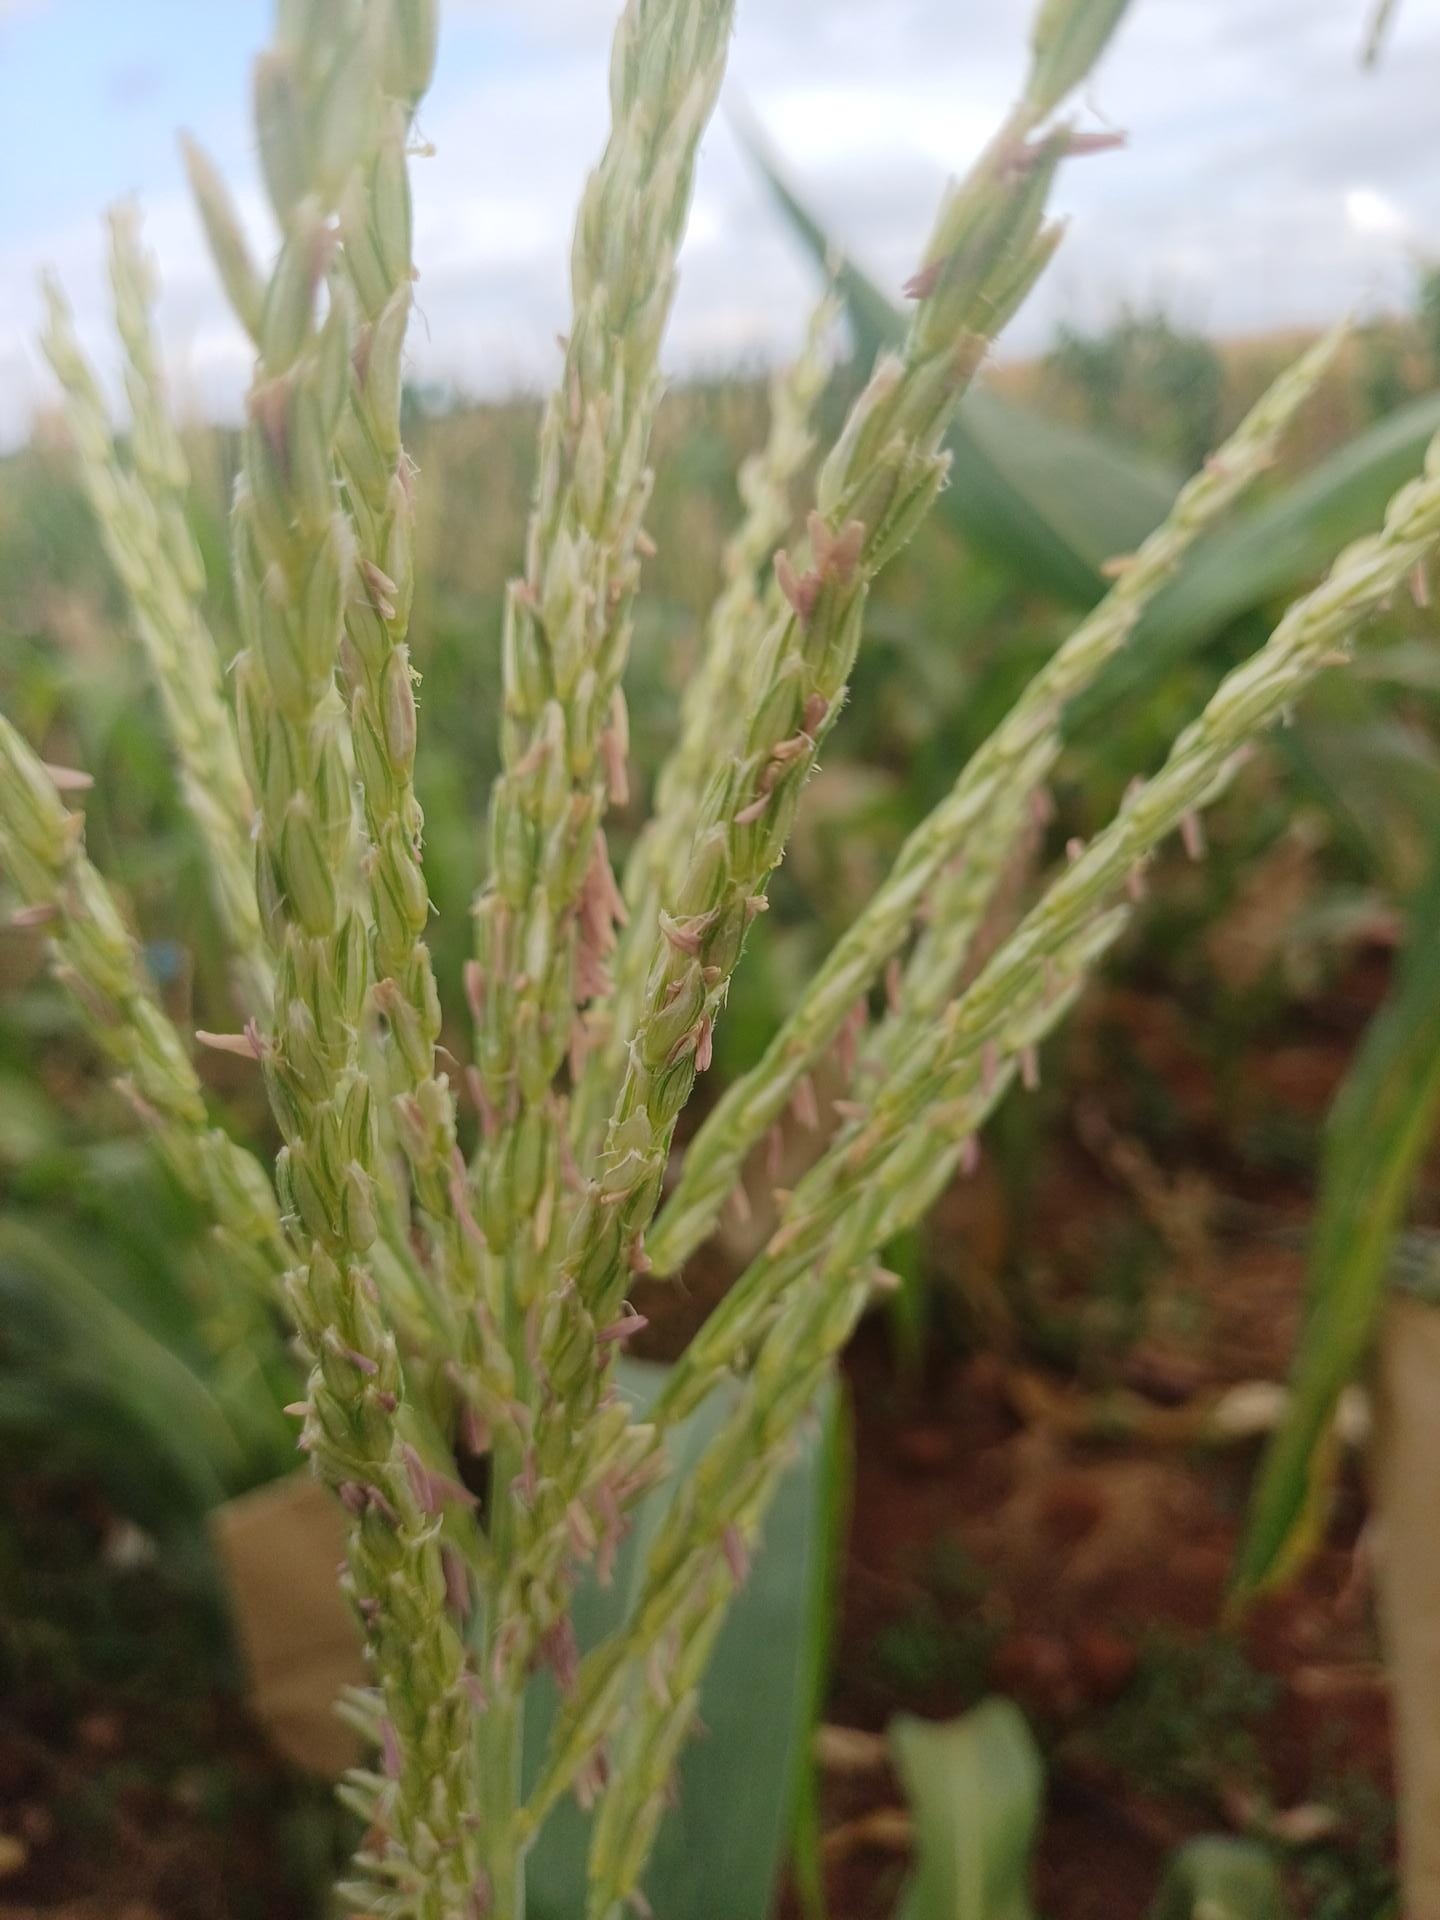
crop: maize
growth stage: flowering
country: Kenya
